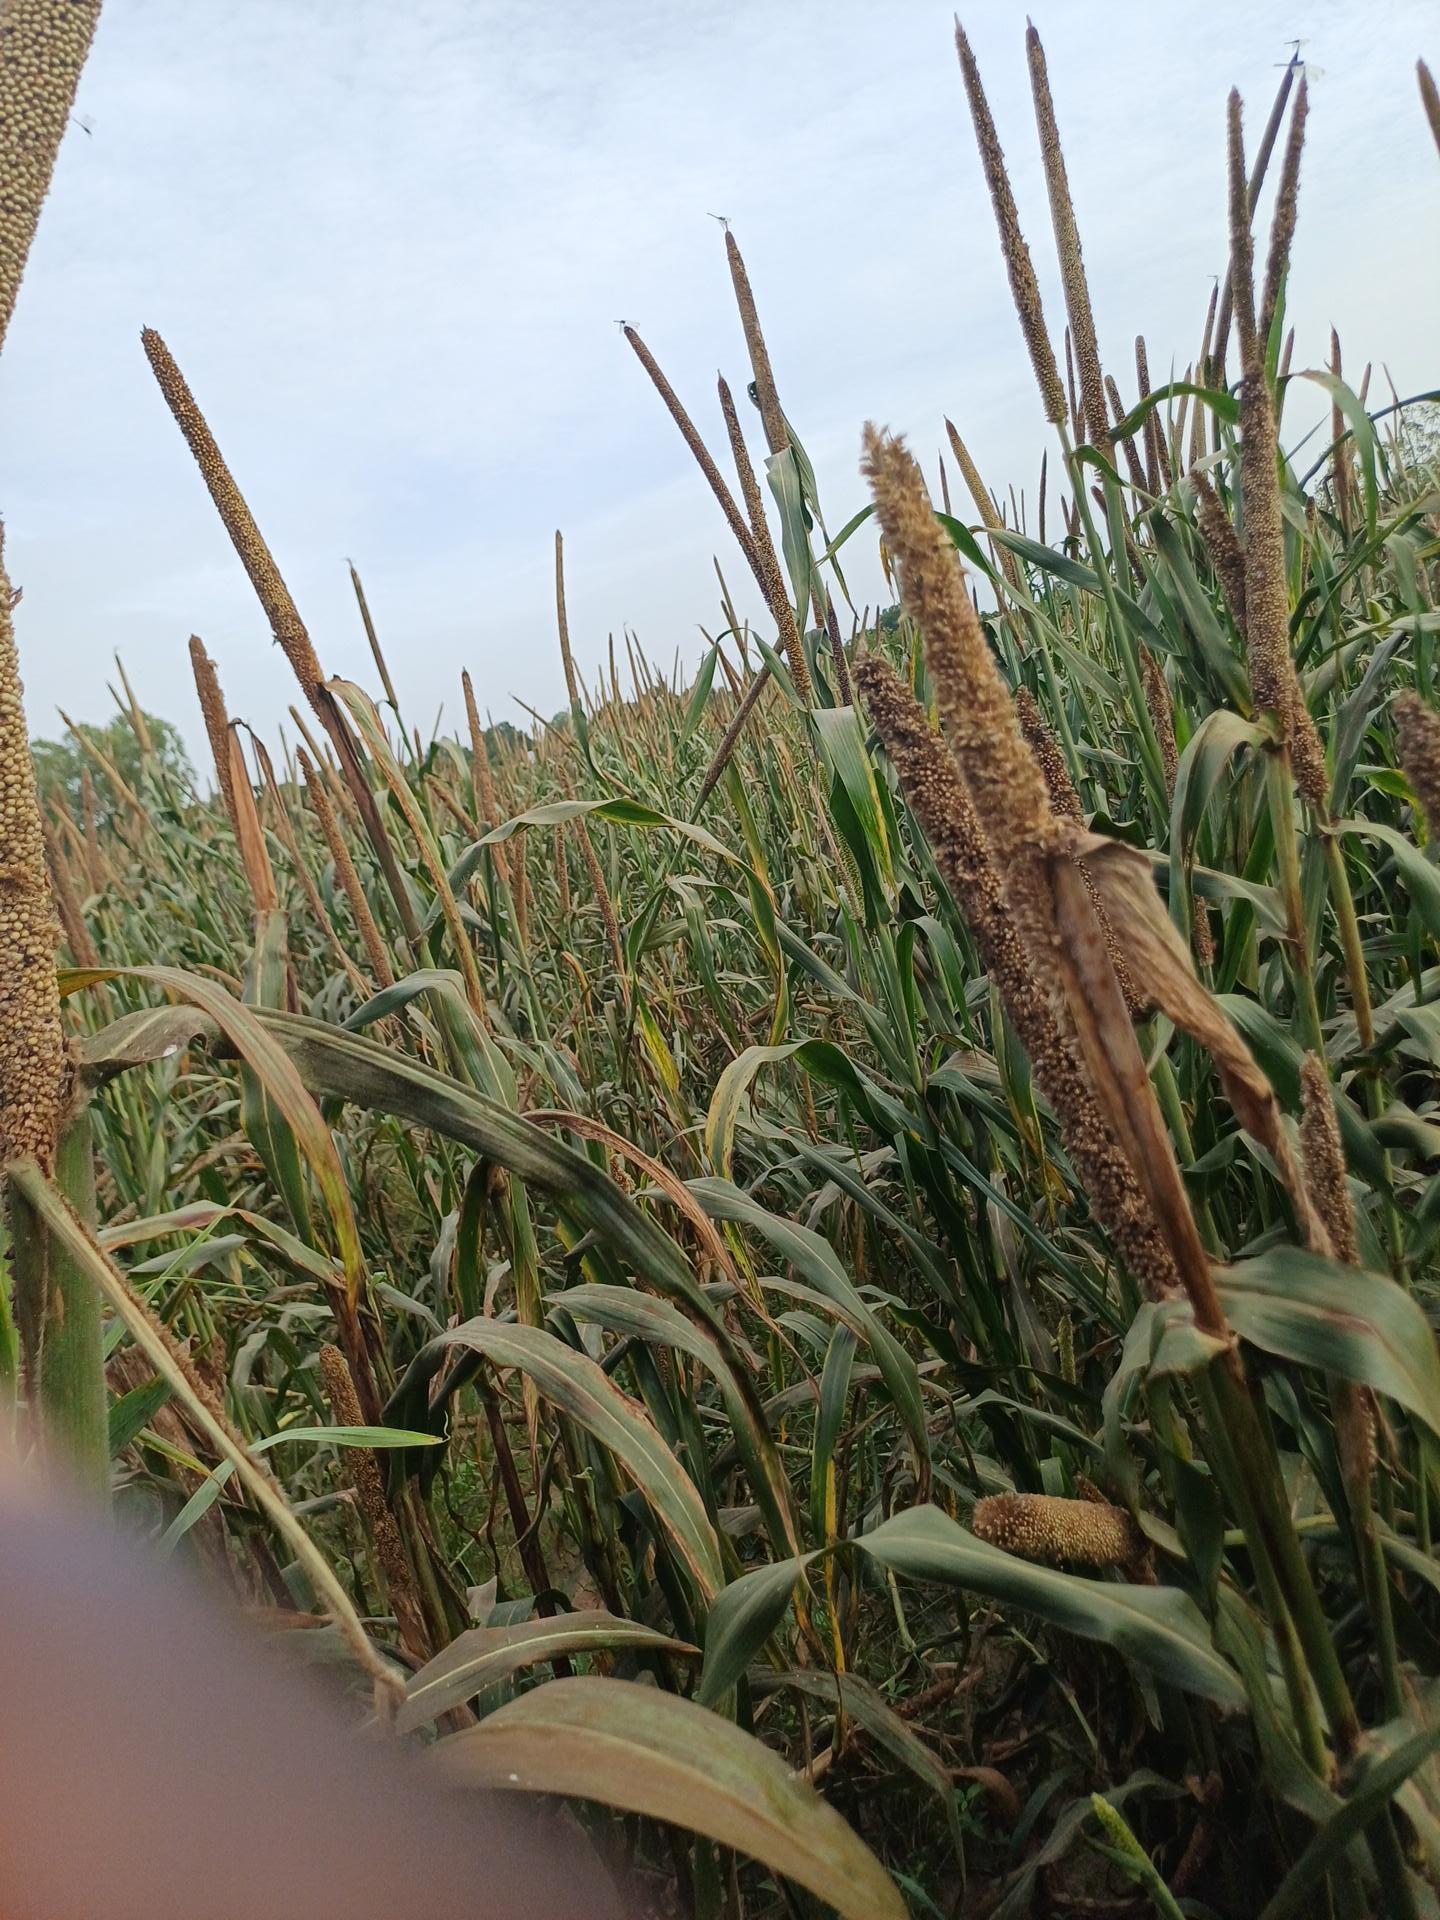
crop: pearl millet
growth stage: filling grain
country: Senegal
